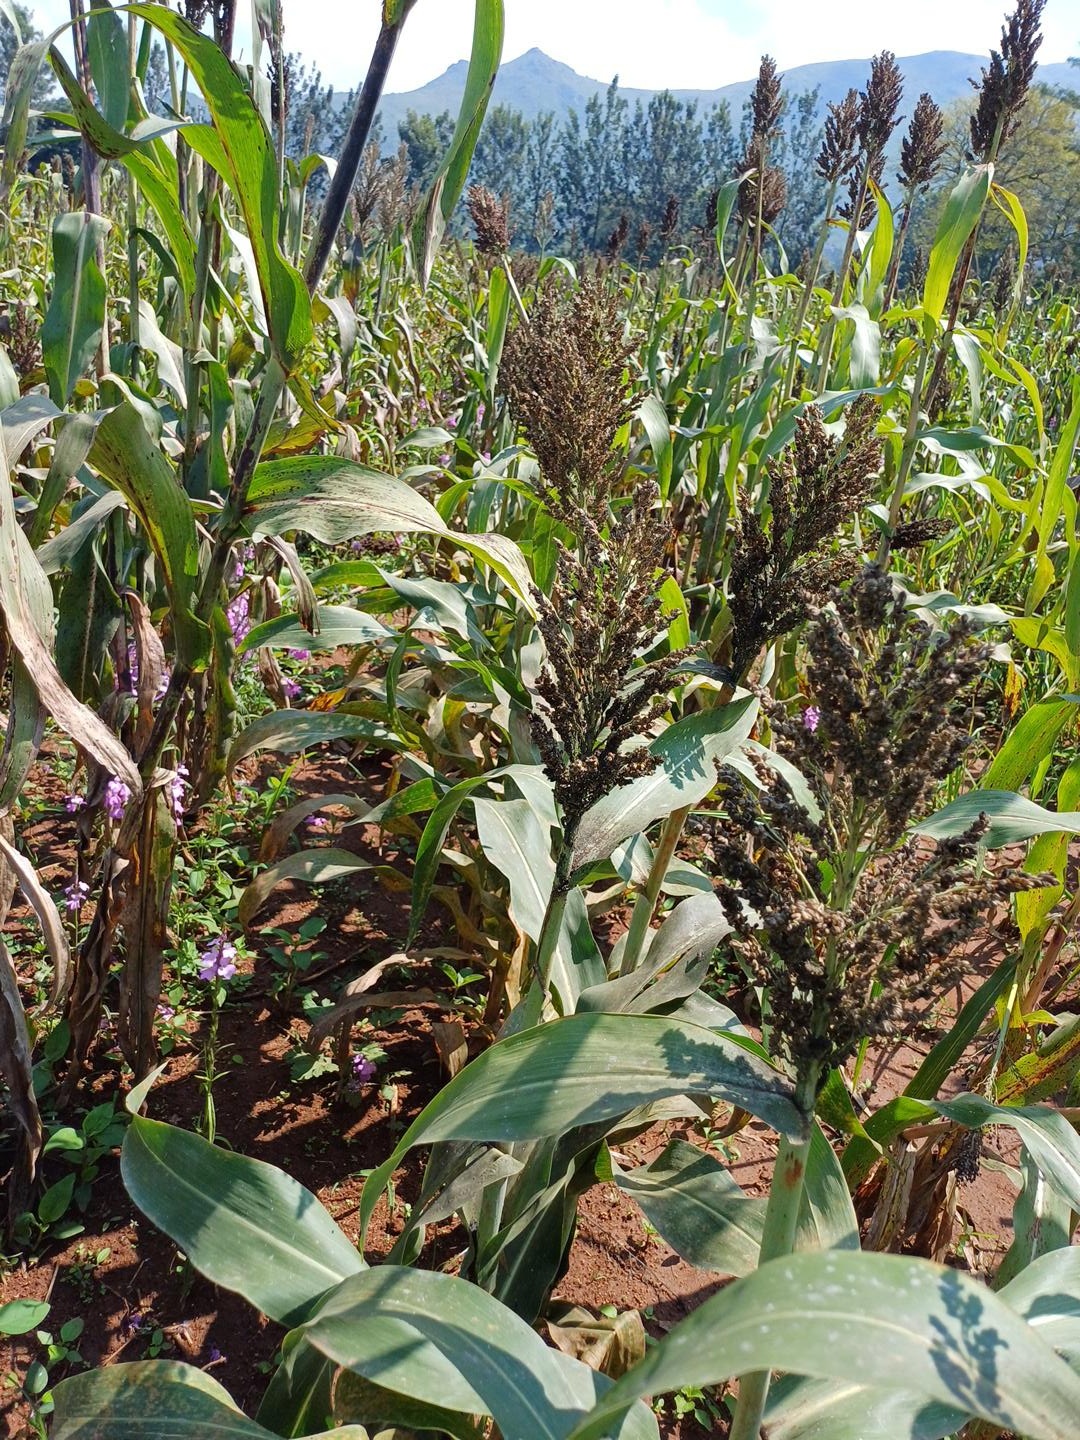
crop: sorghum
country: Kenya
